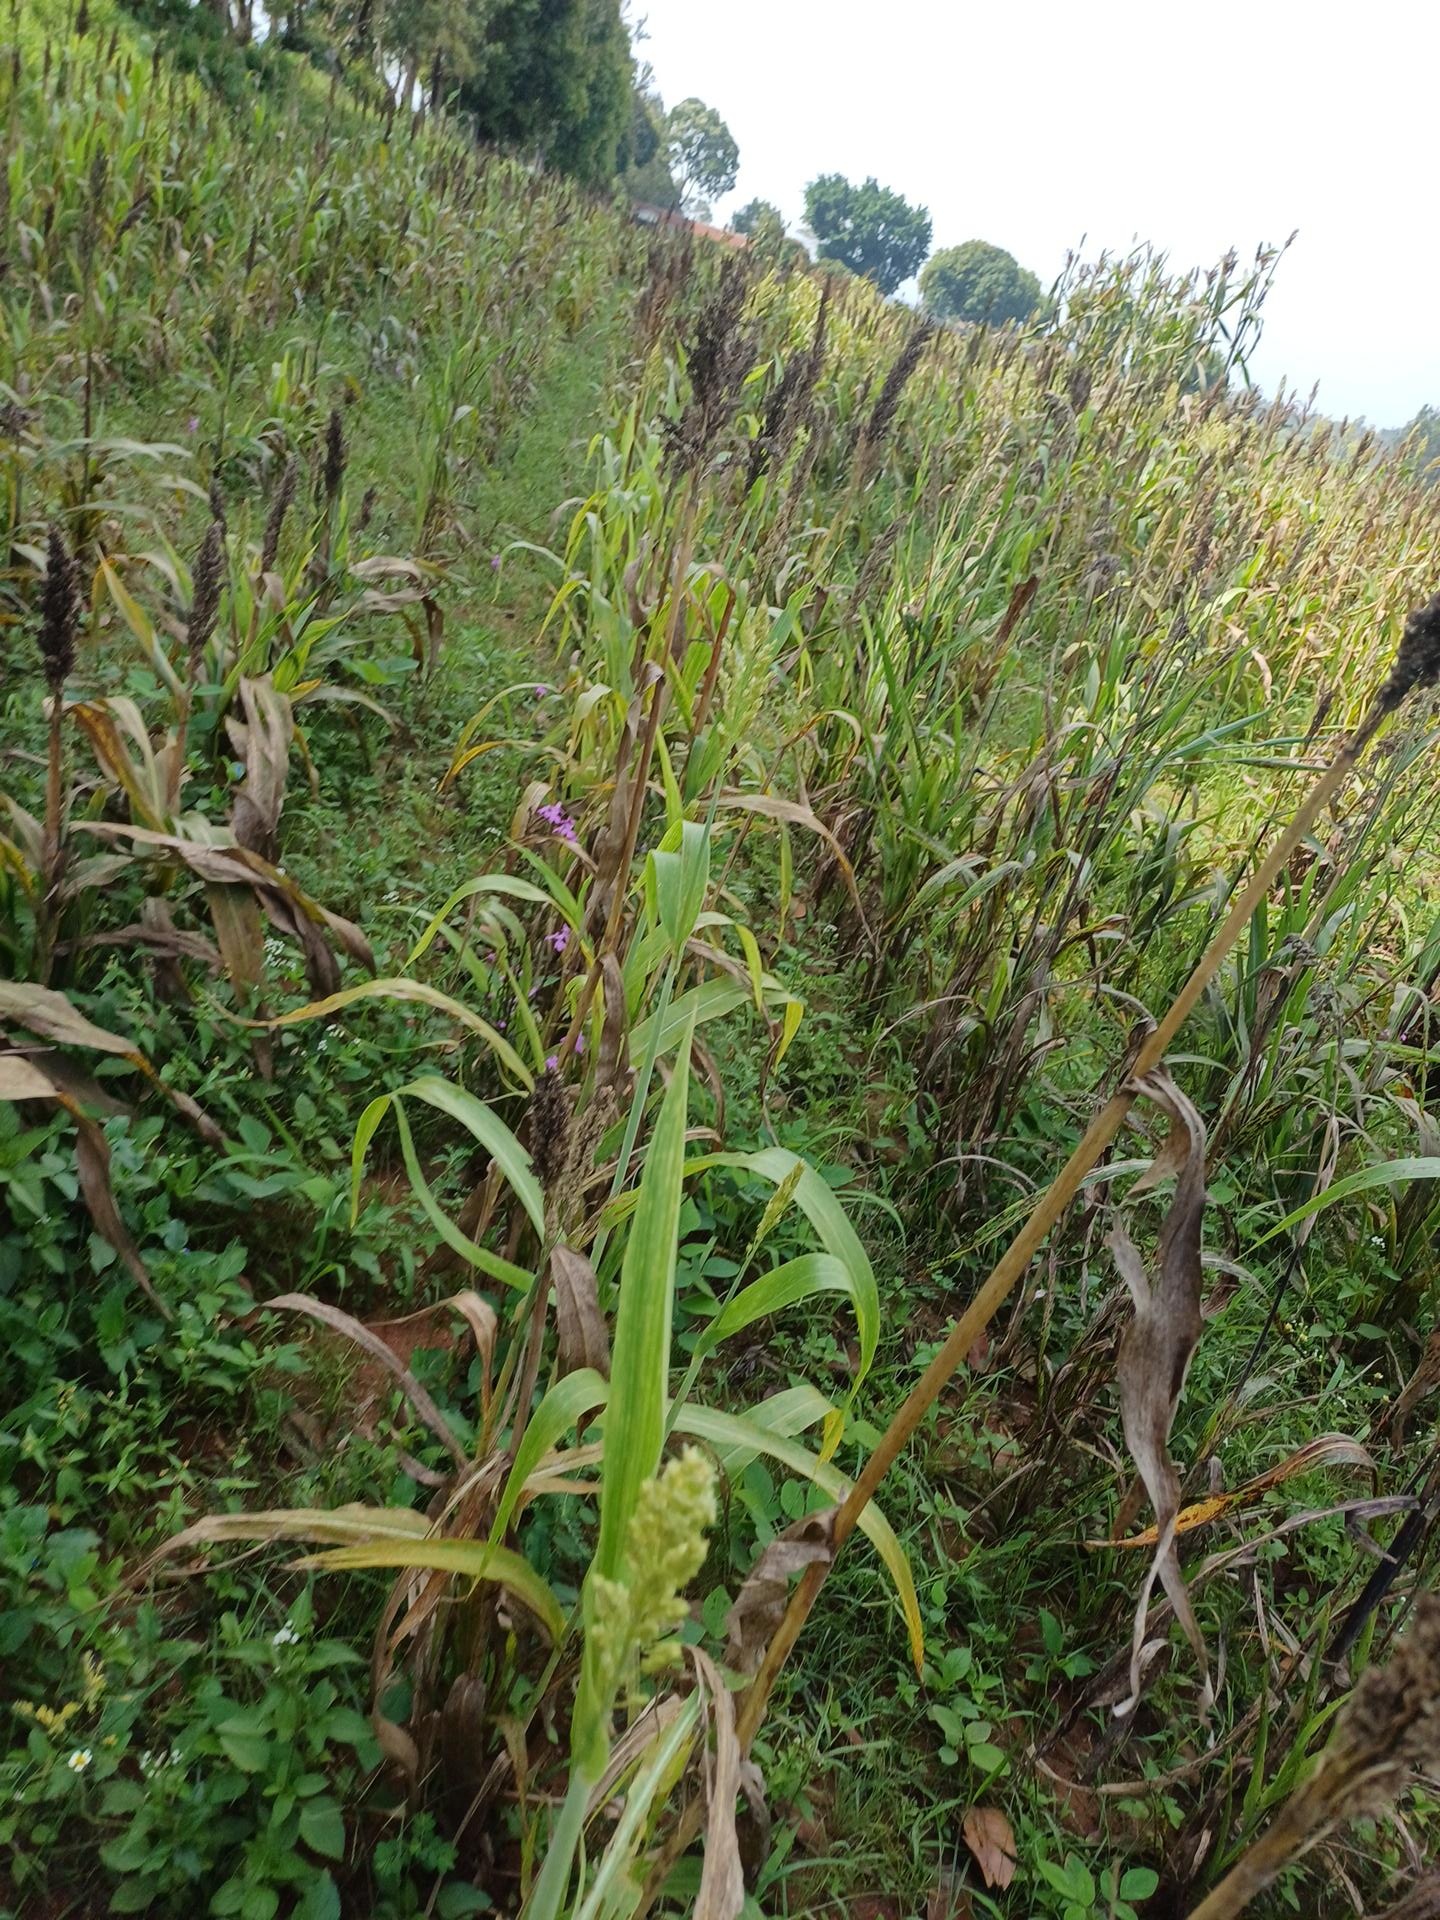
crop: sorghum
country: Kenya
